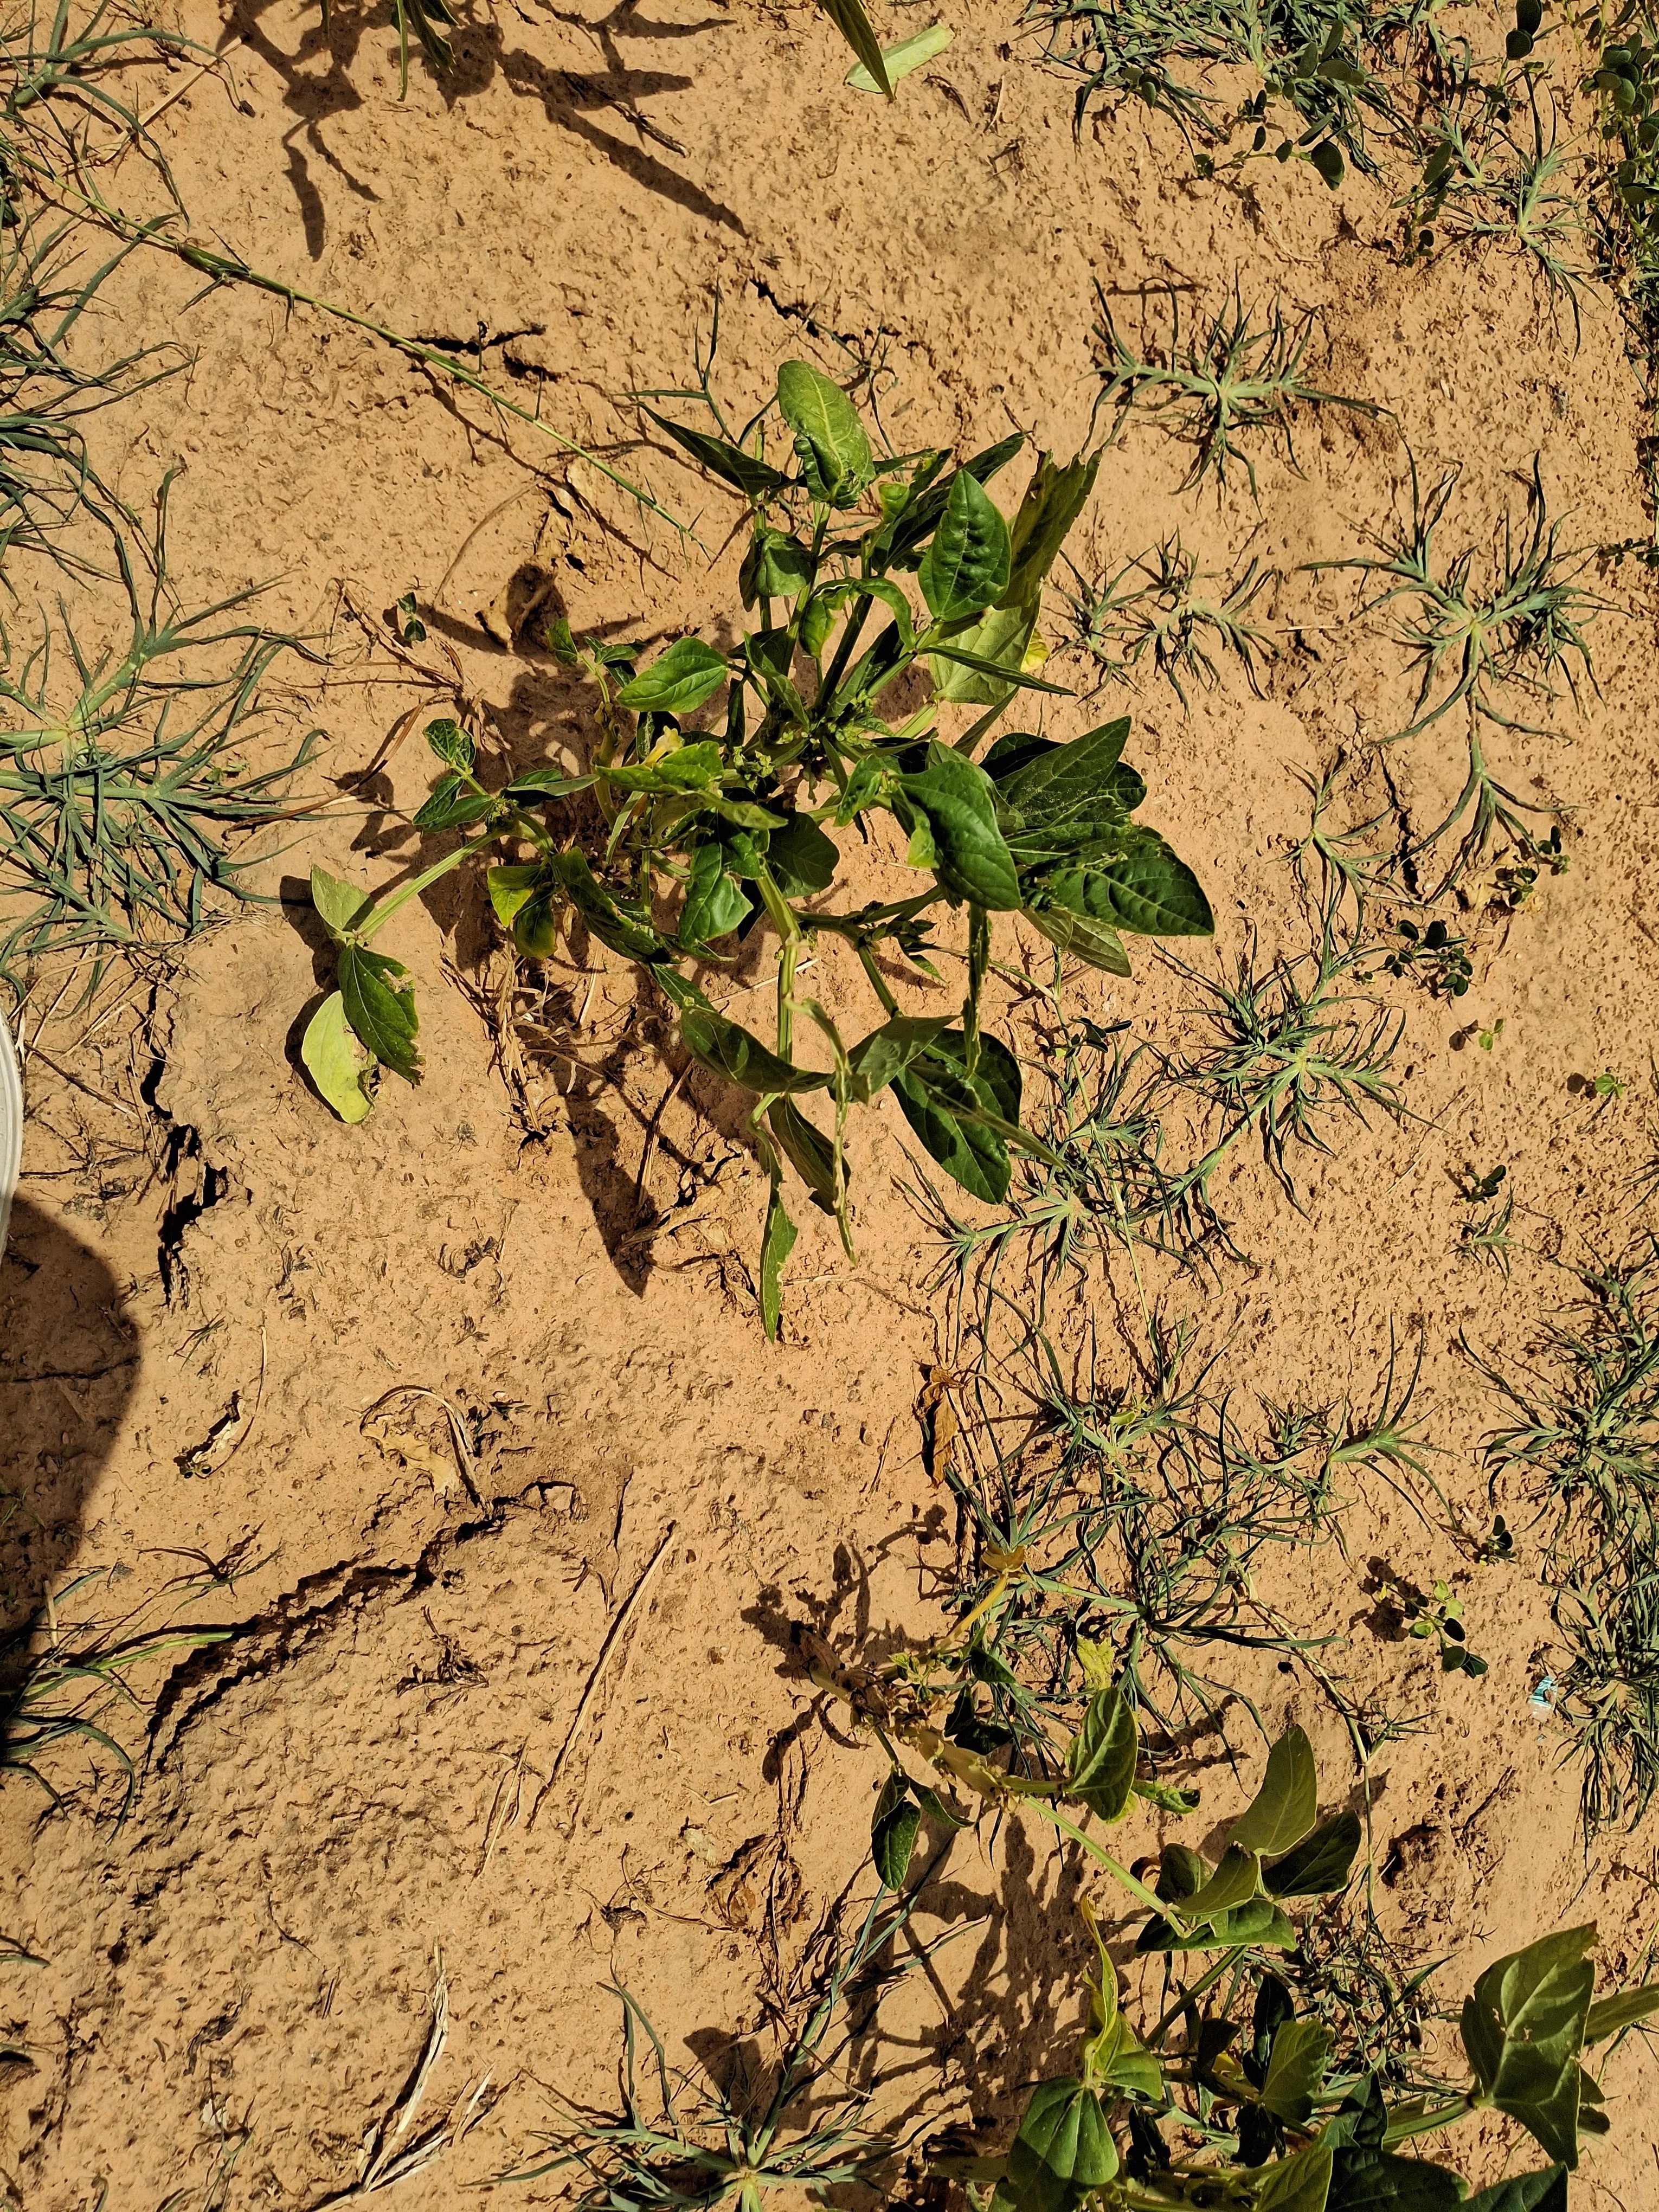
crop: cowpea
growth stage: harvest maturity
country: Nigeria
